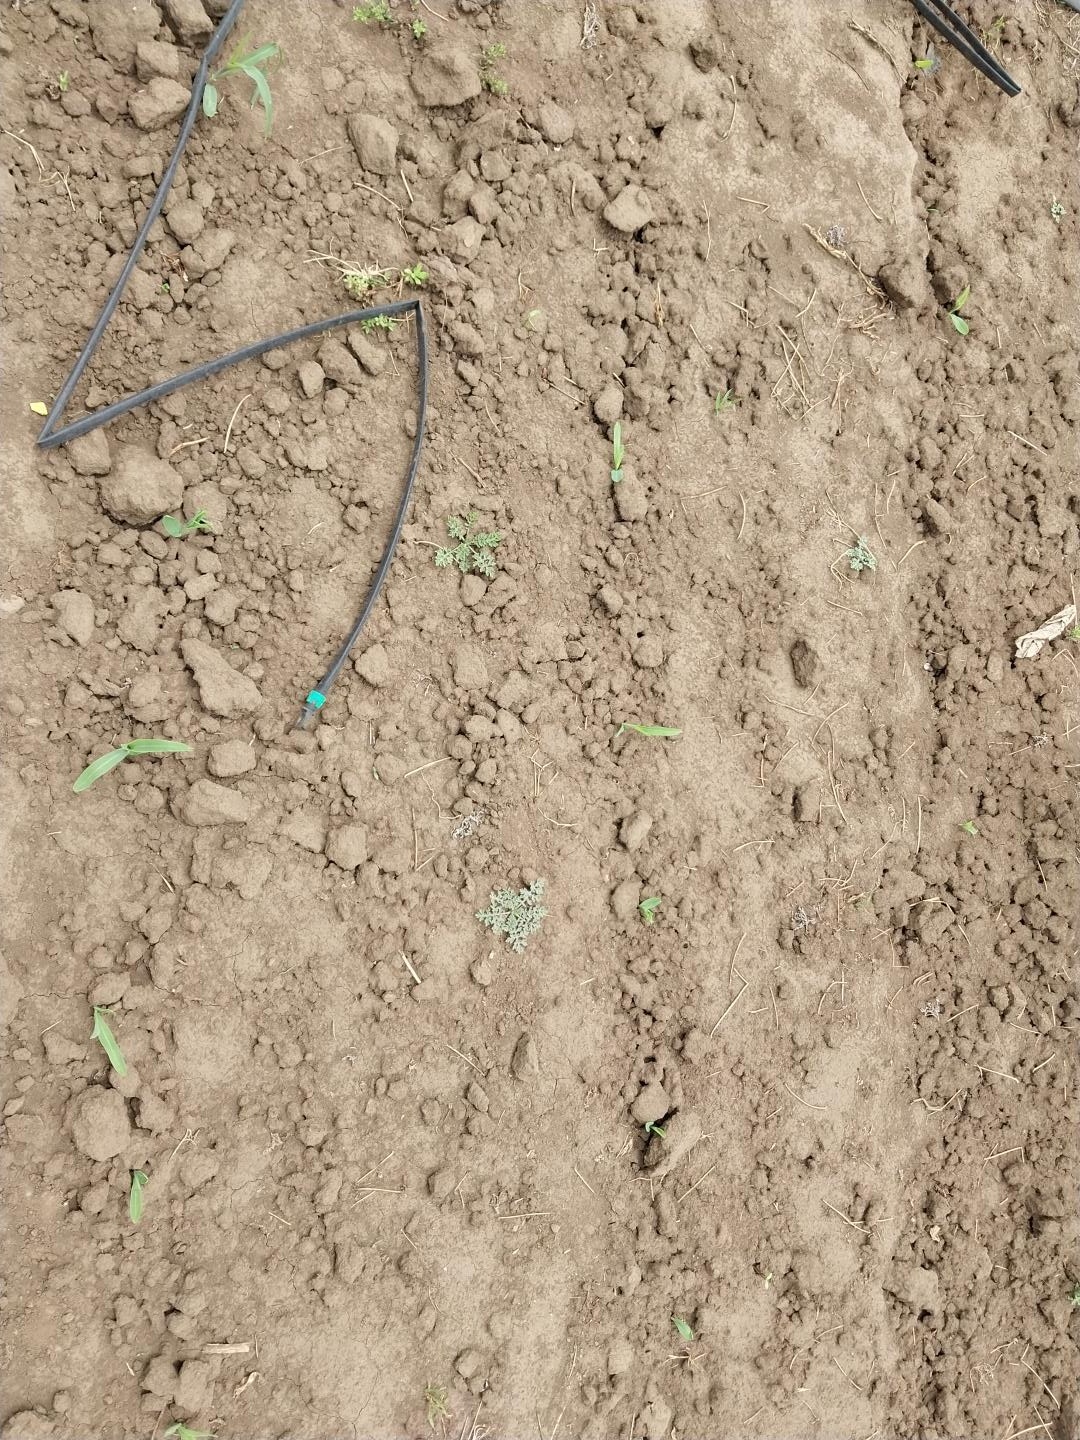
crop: maize
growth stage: emergence
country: Tanzania
